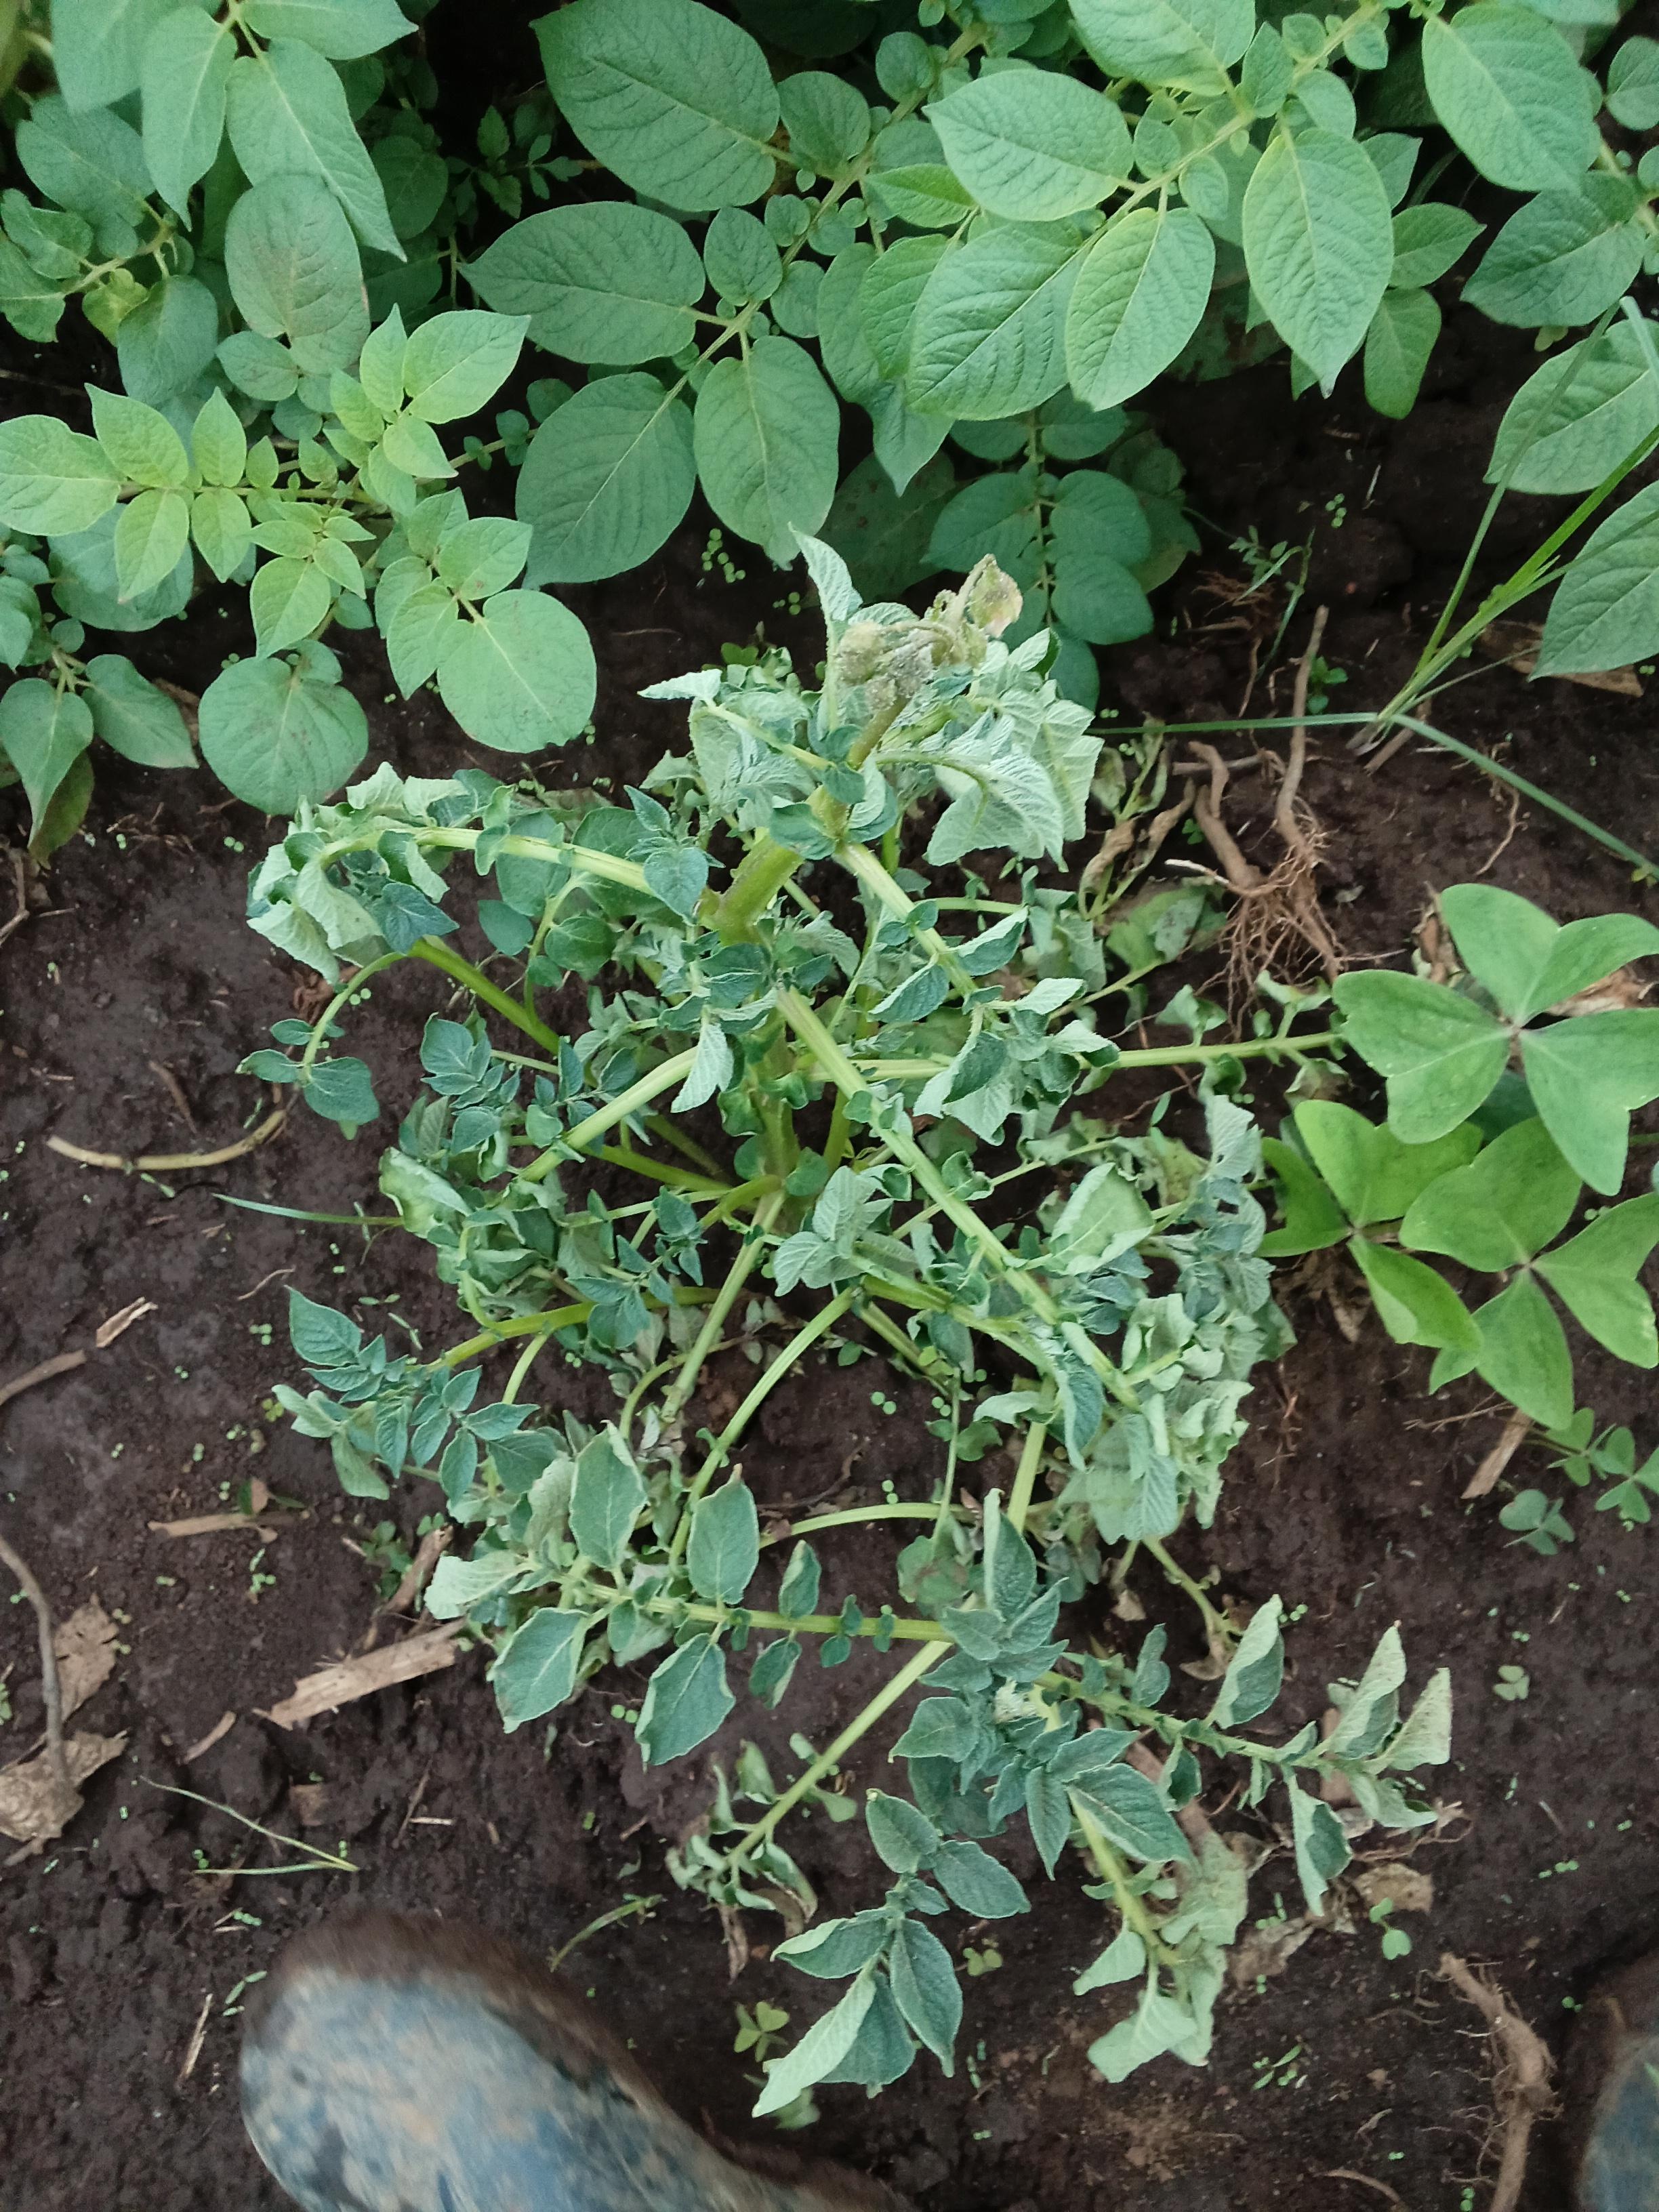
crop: potato
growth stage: flowering
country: Kenya
